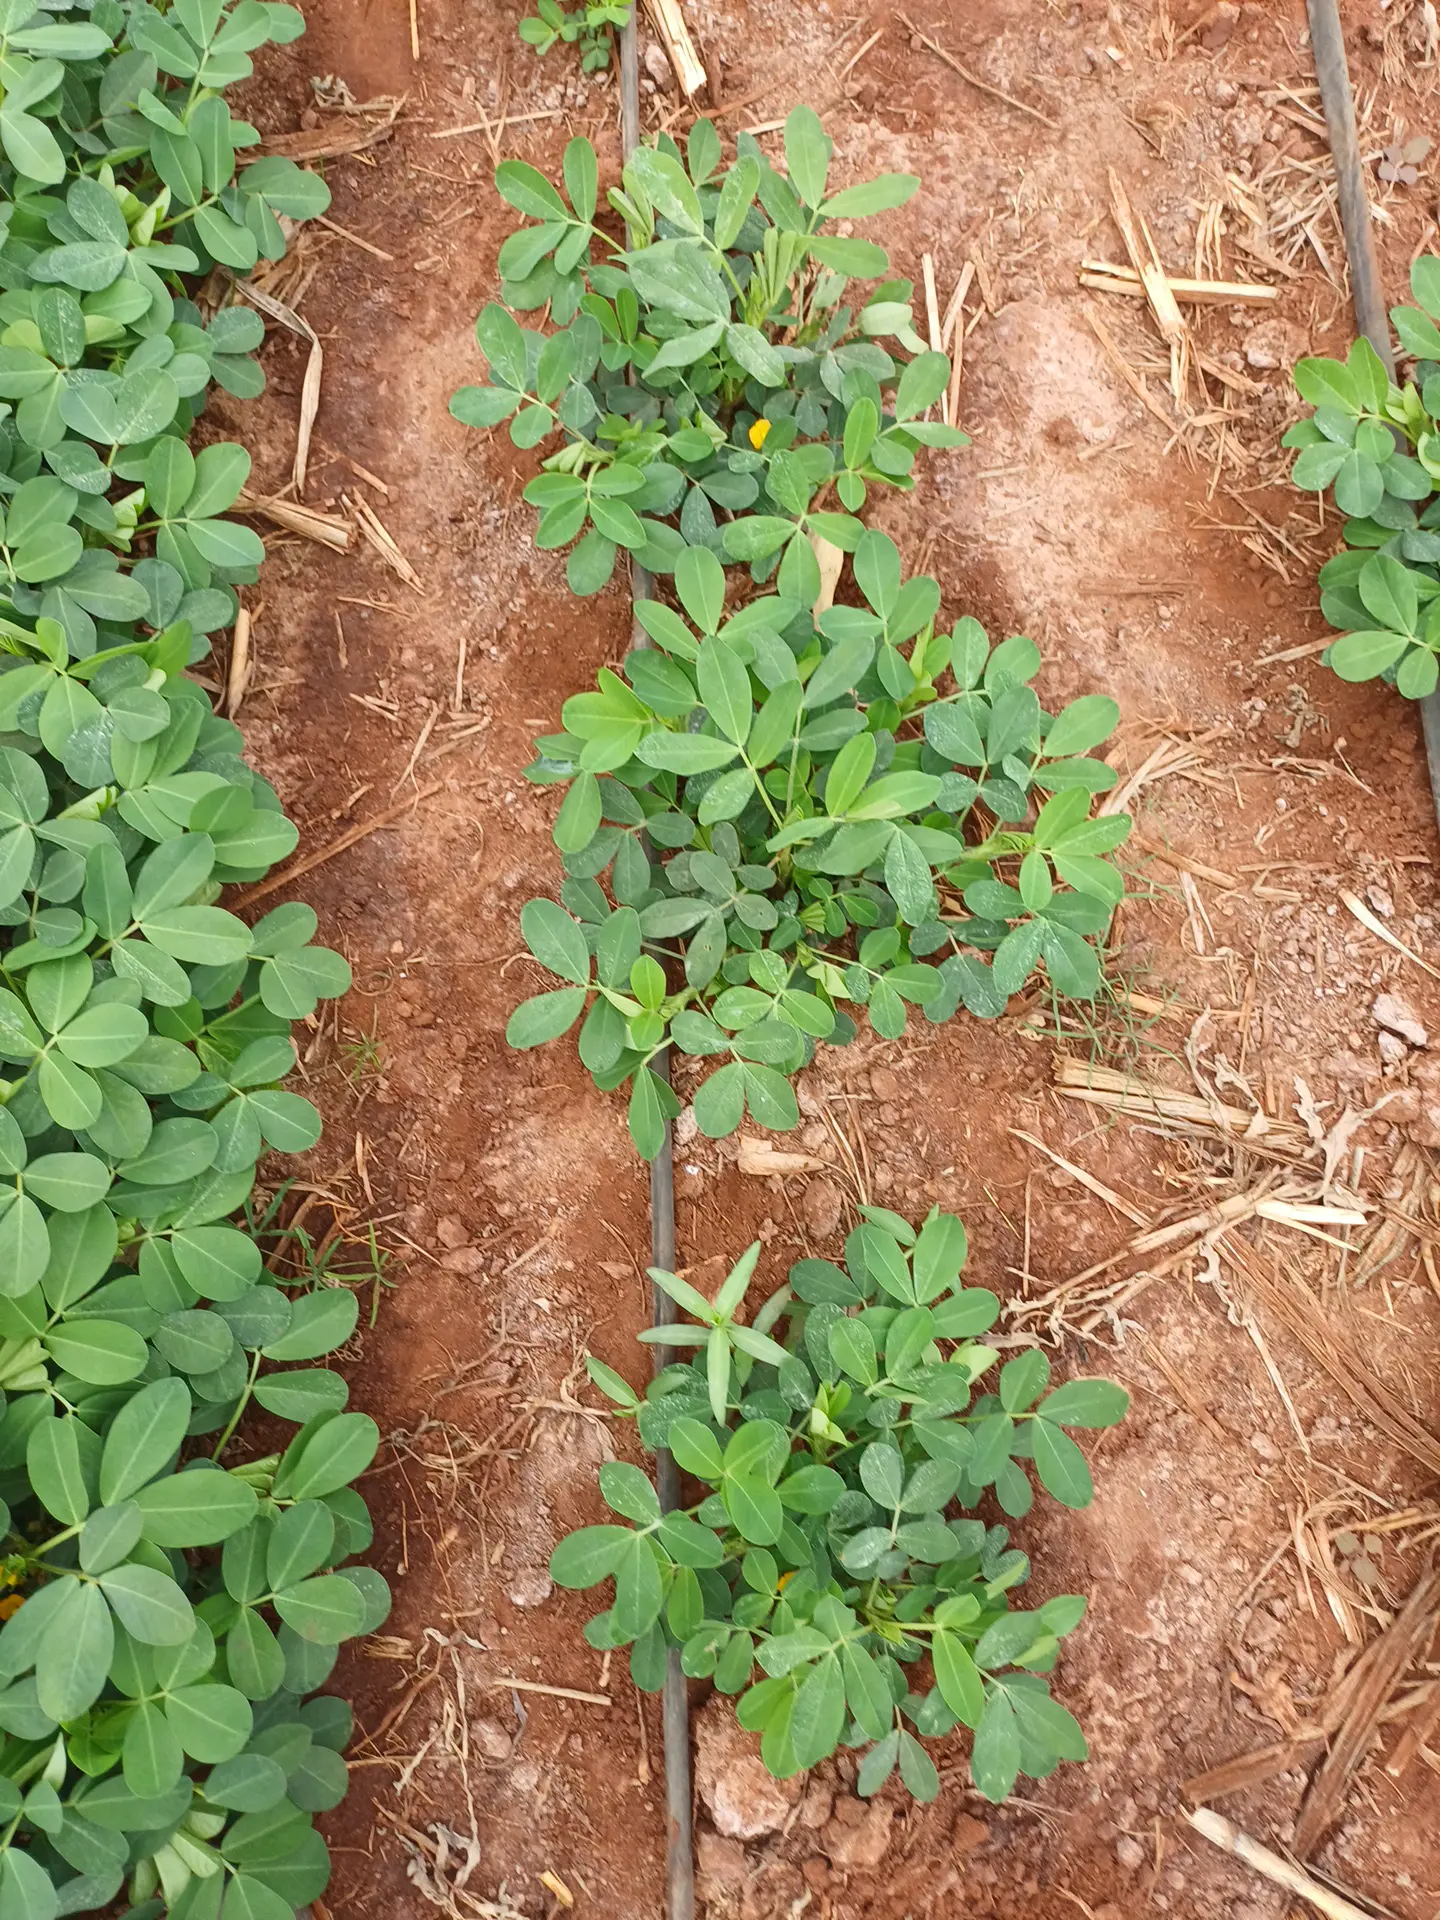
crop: groundnut
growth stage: vegetative
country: Kenya
